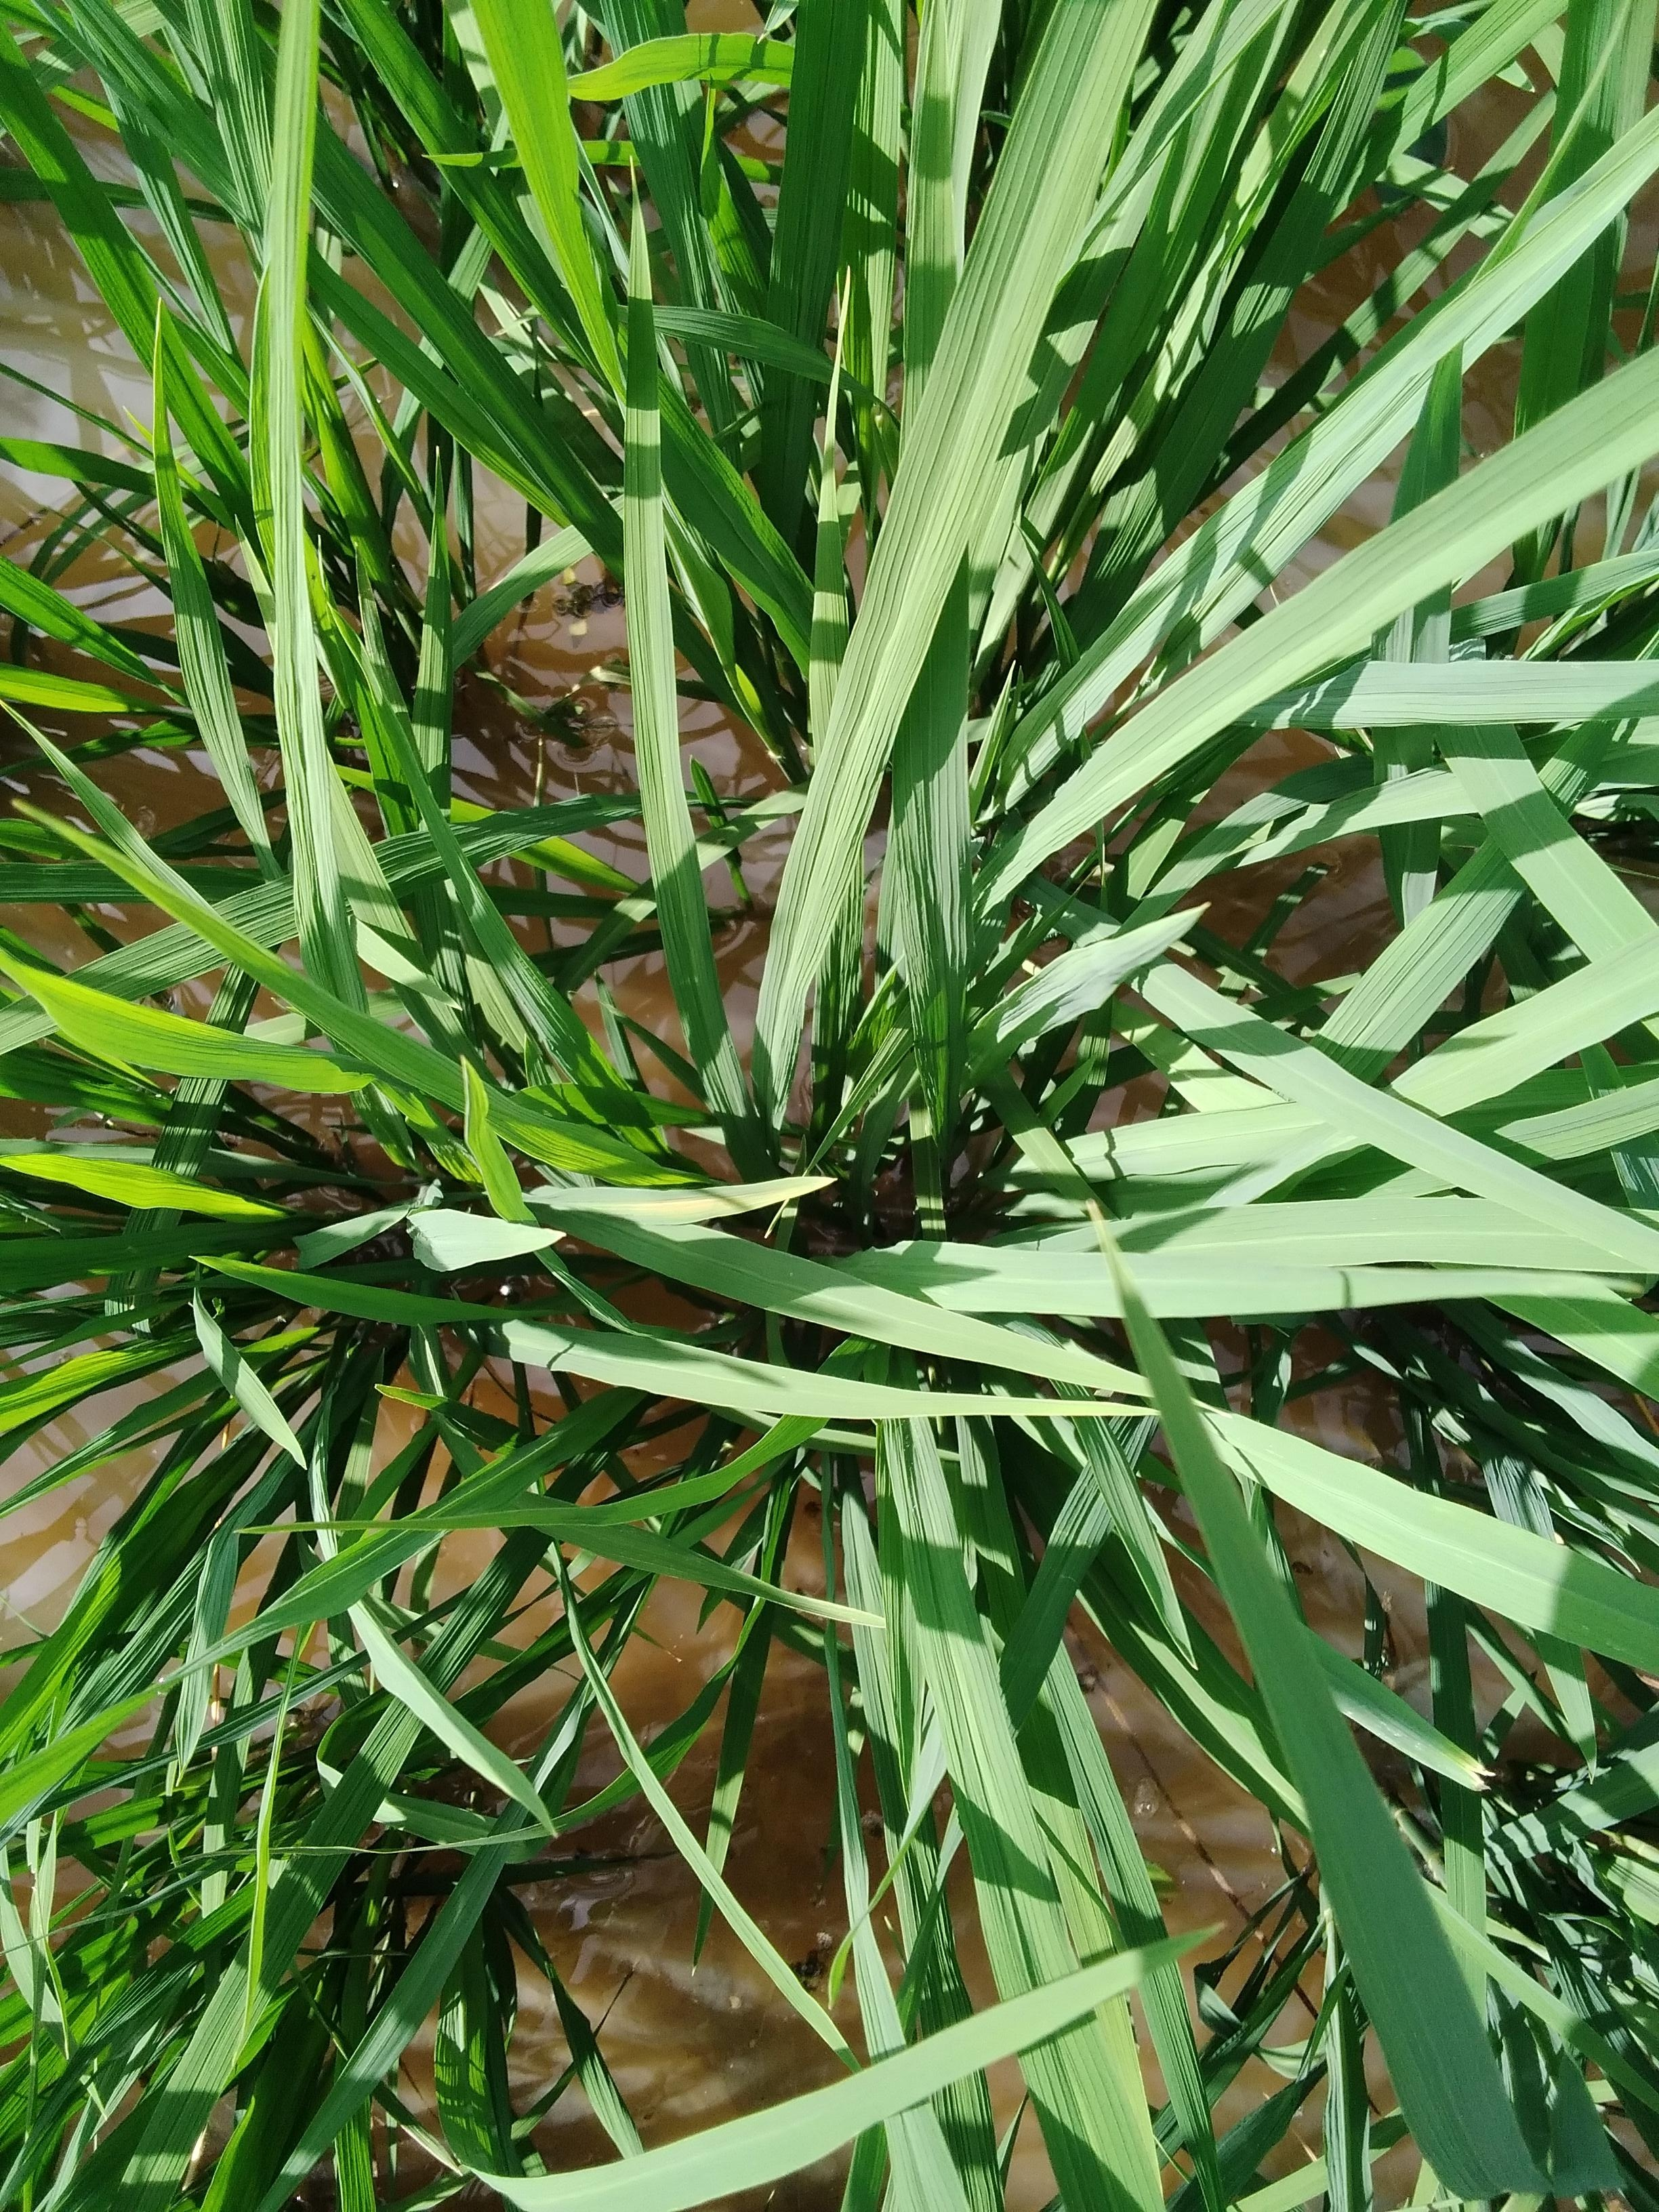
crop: rice
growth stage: elongation stem
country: Nigeria
